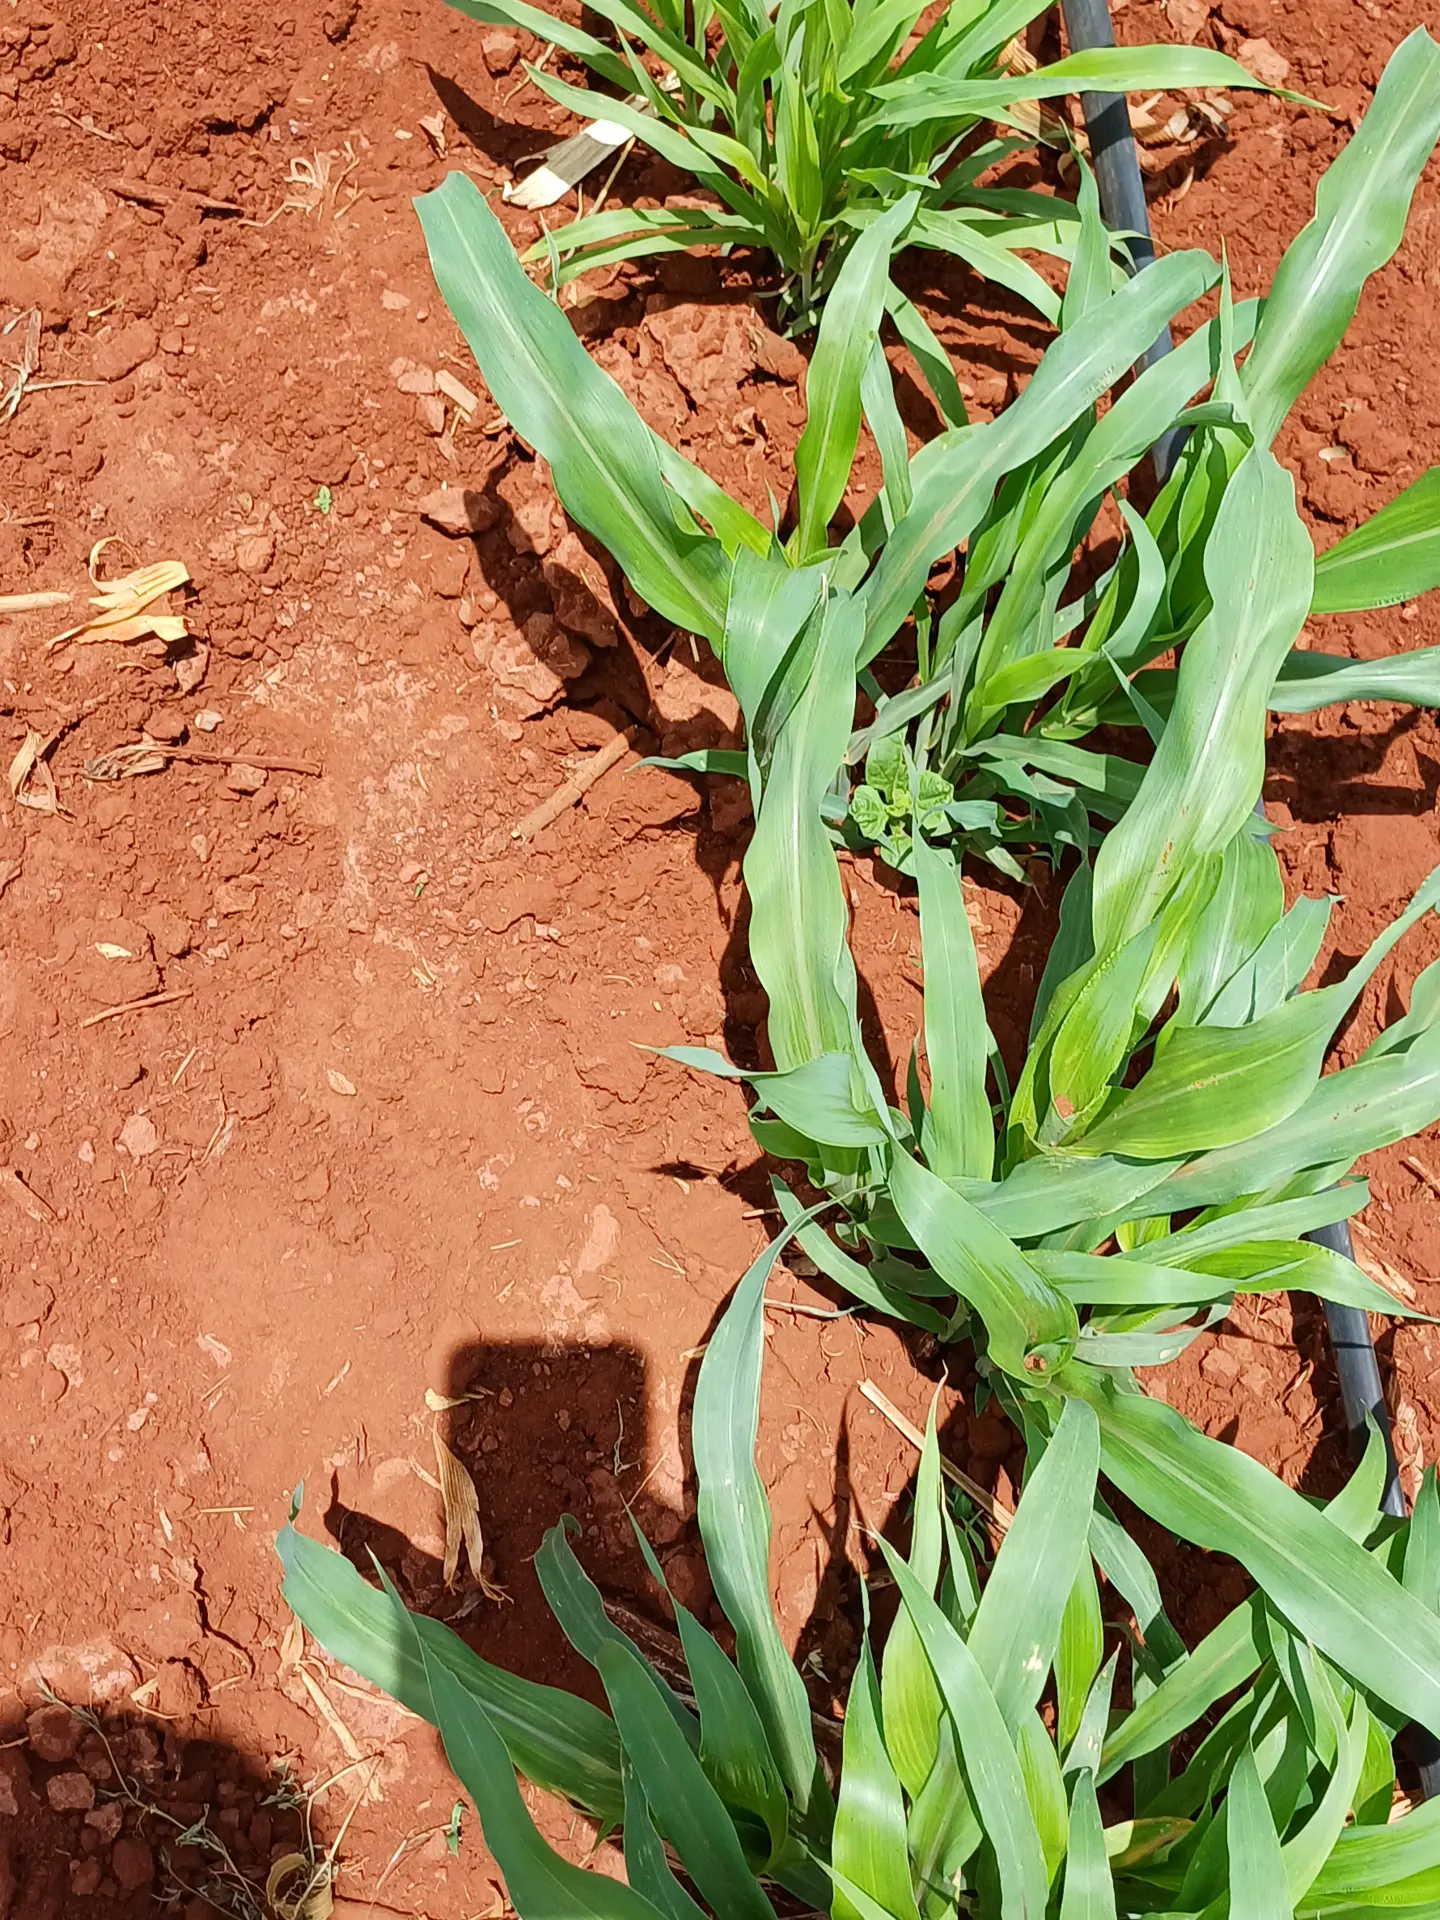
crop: sorghum
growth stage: vegetative
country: Kenya
